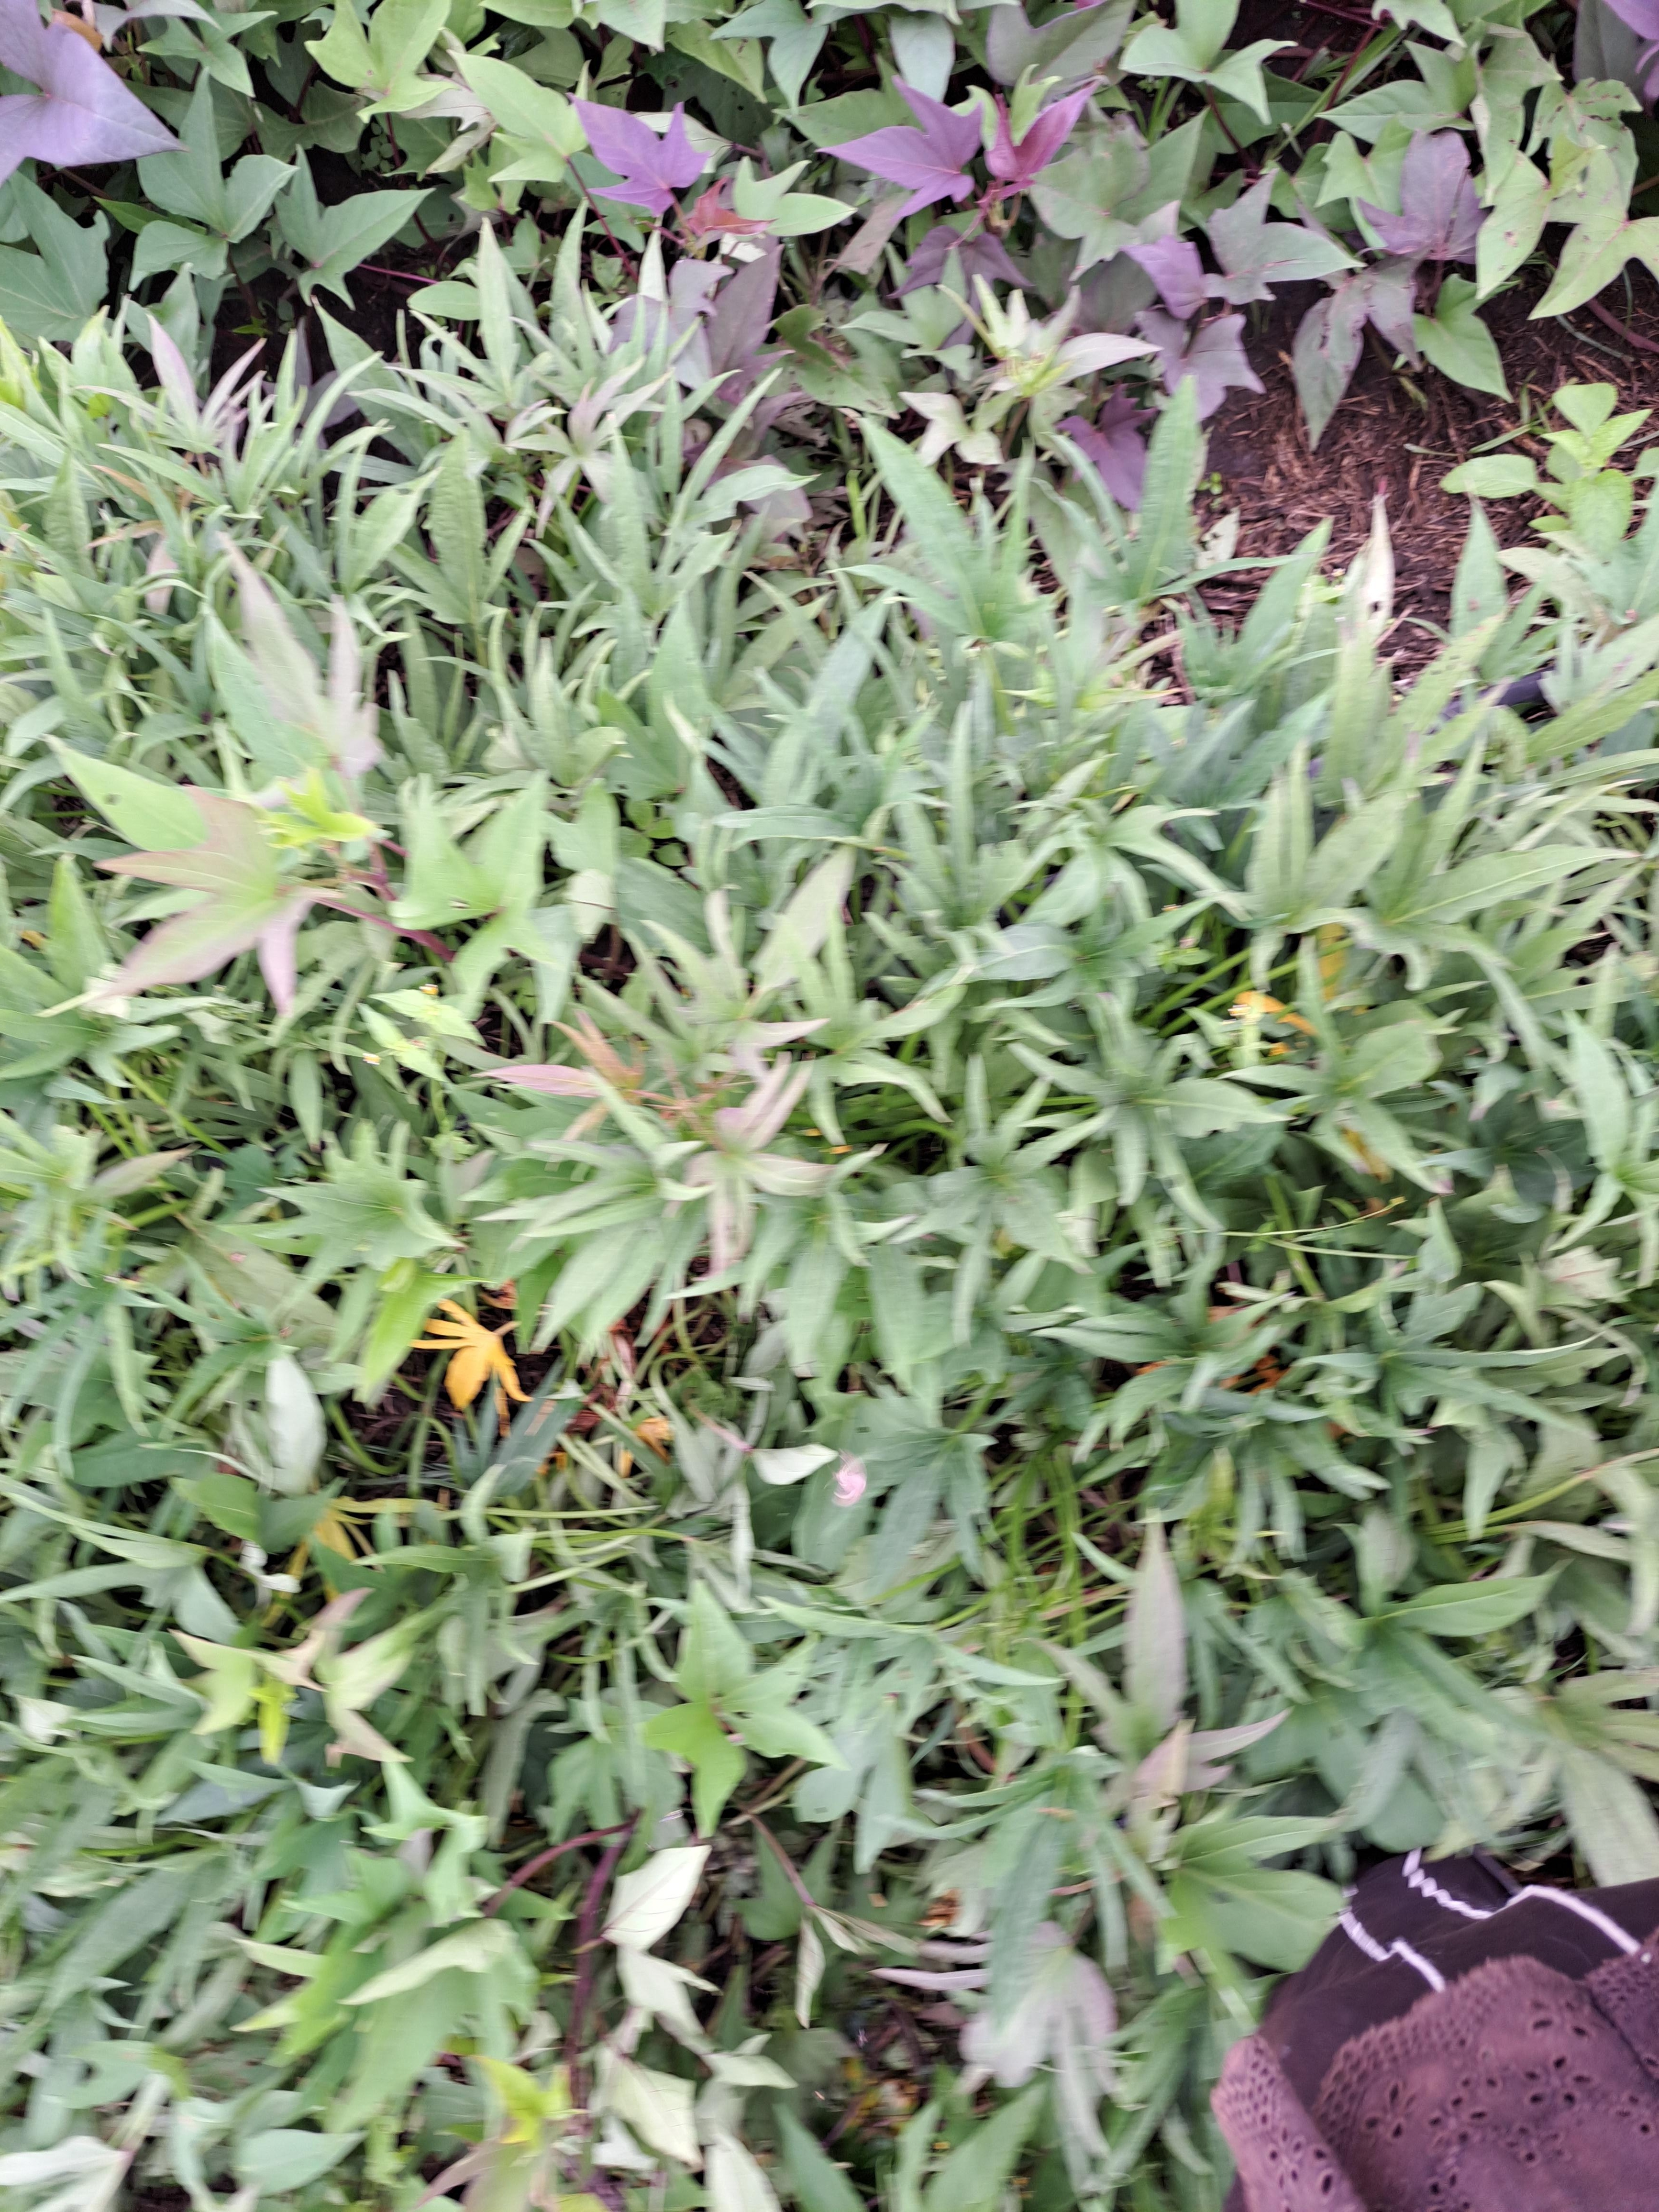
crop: sweet potato
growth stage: vegetative
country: Tanzania
